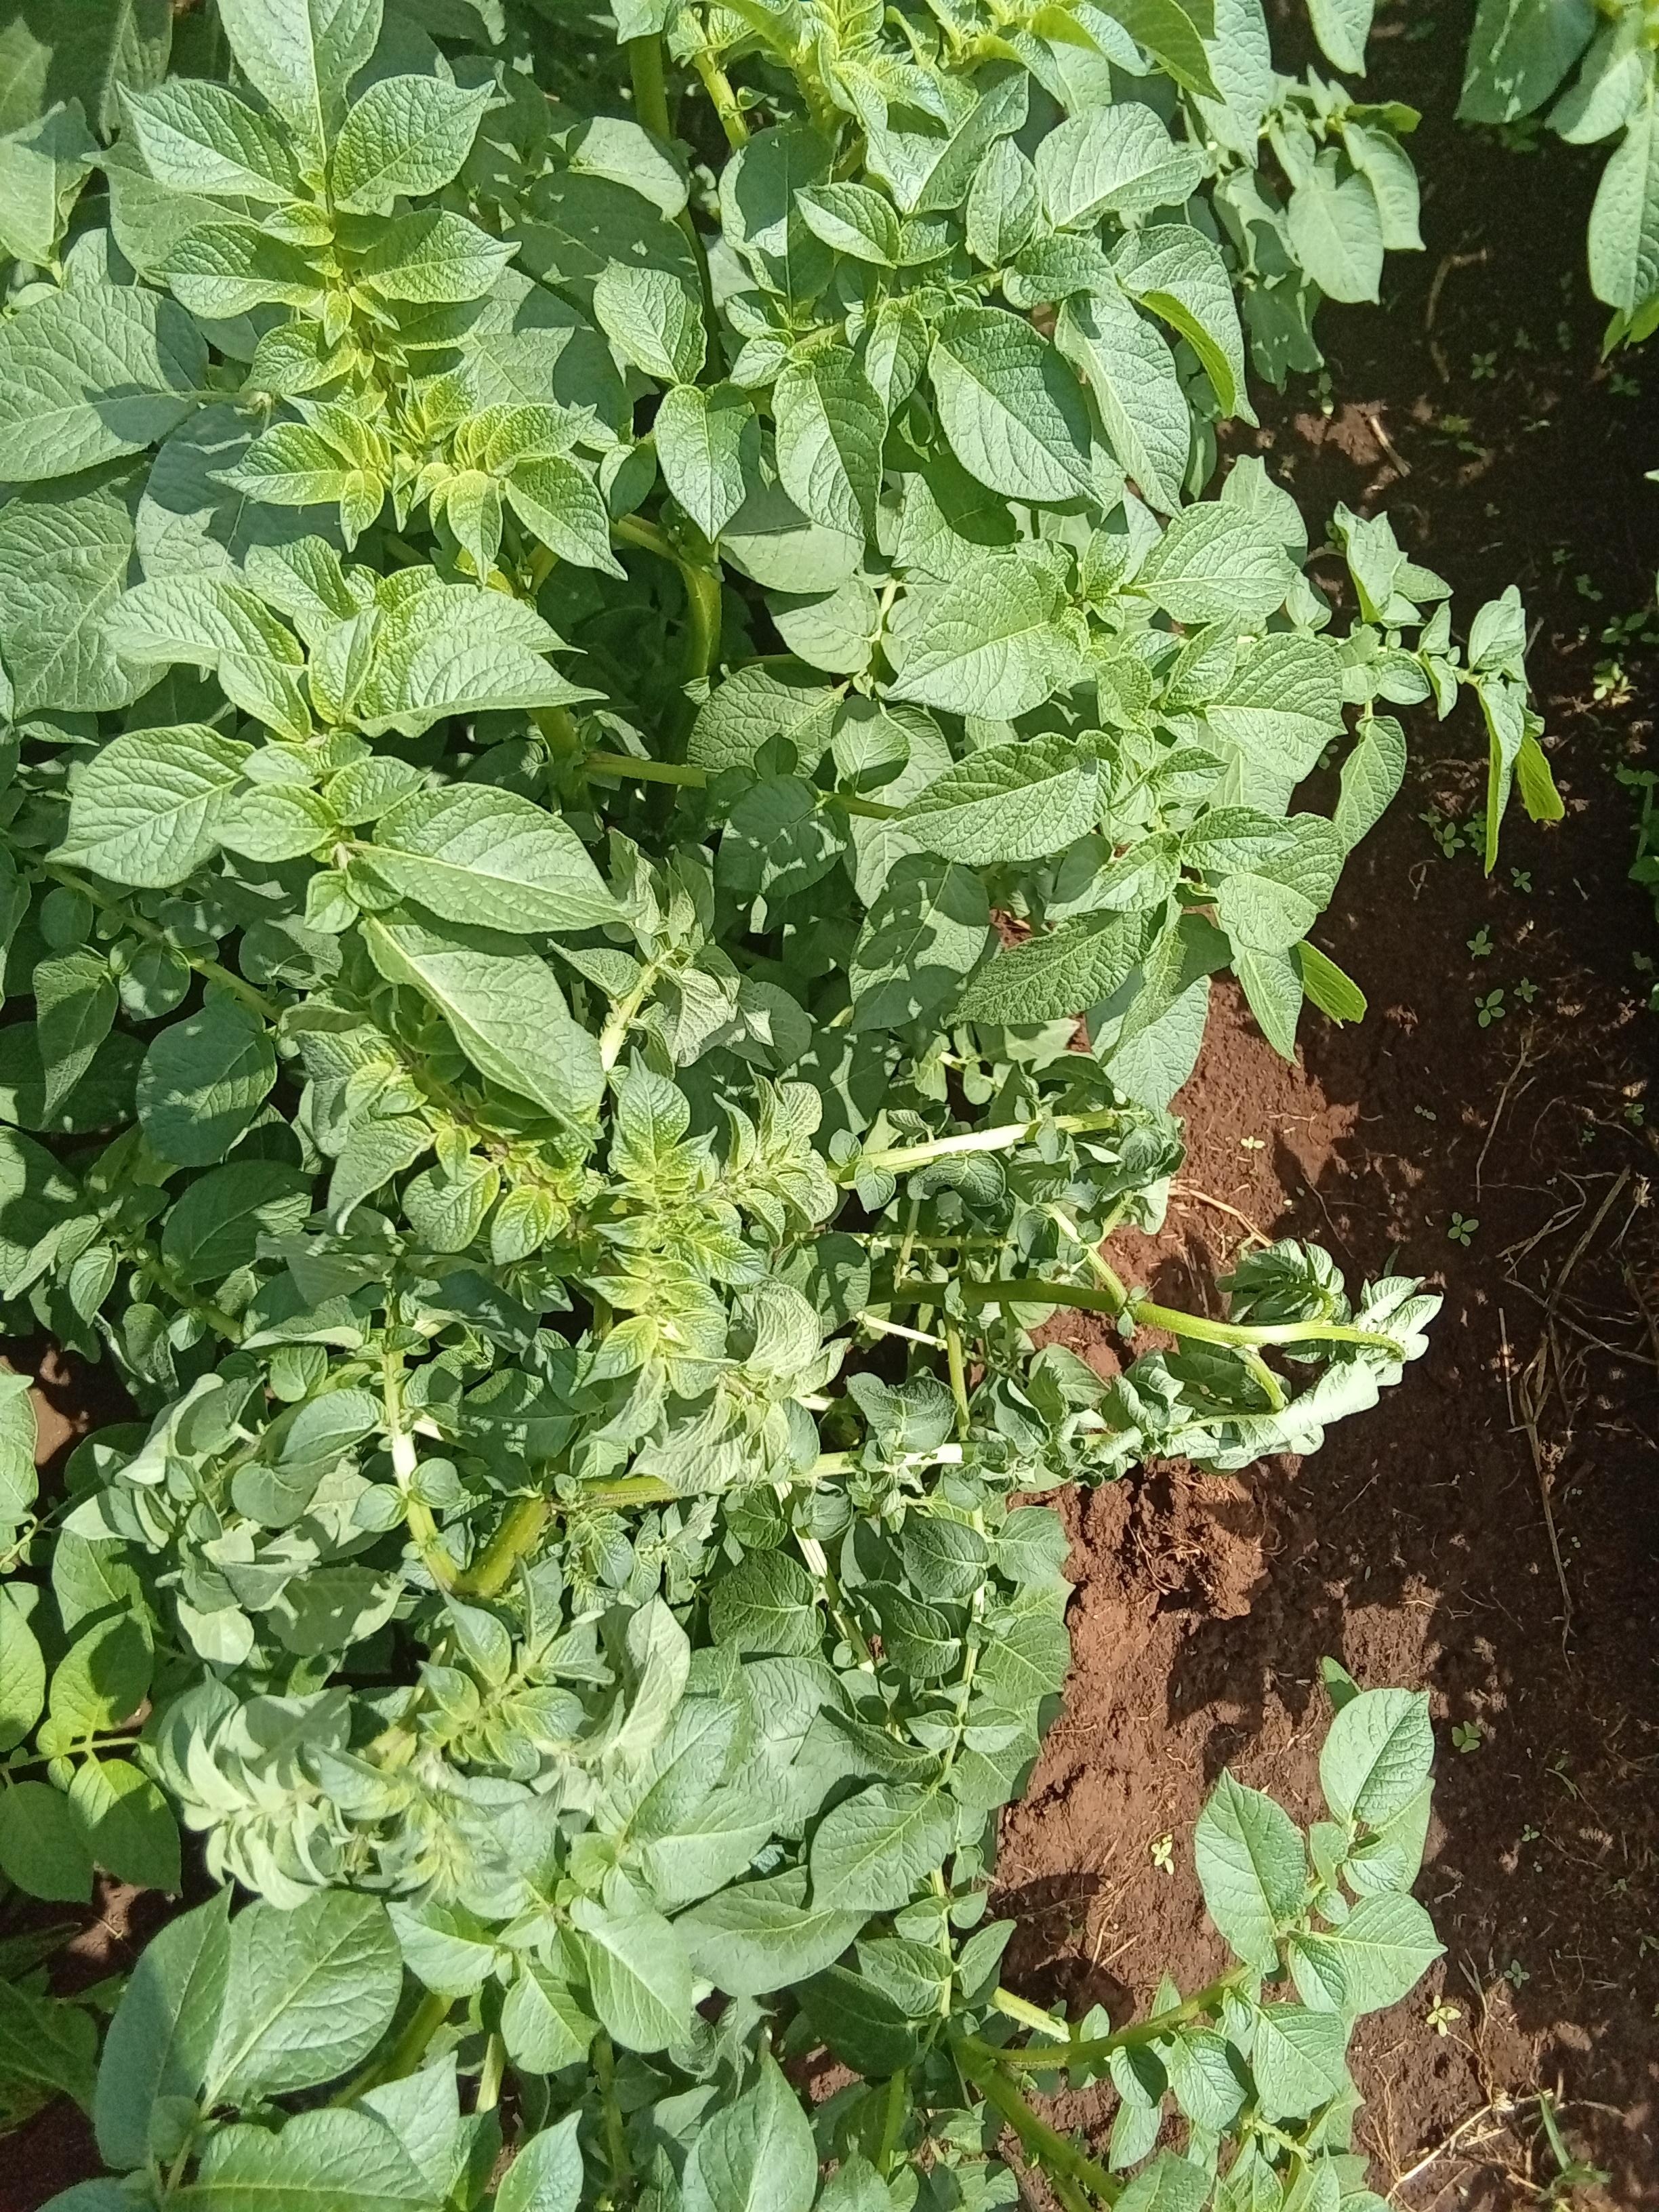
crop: potato
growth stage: vegetative
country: Kenya
